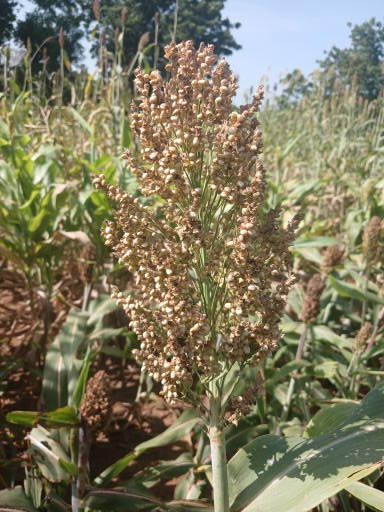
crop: sorghum
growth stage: filling grain
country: Senegal
